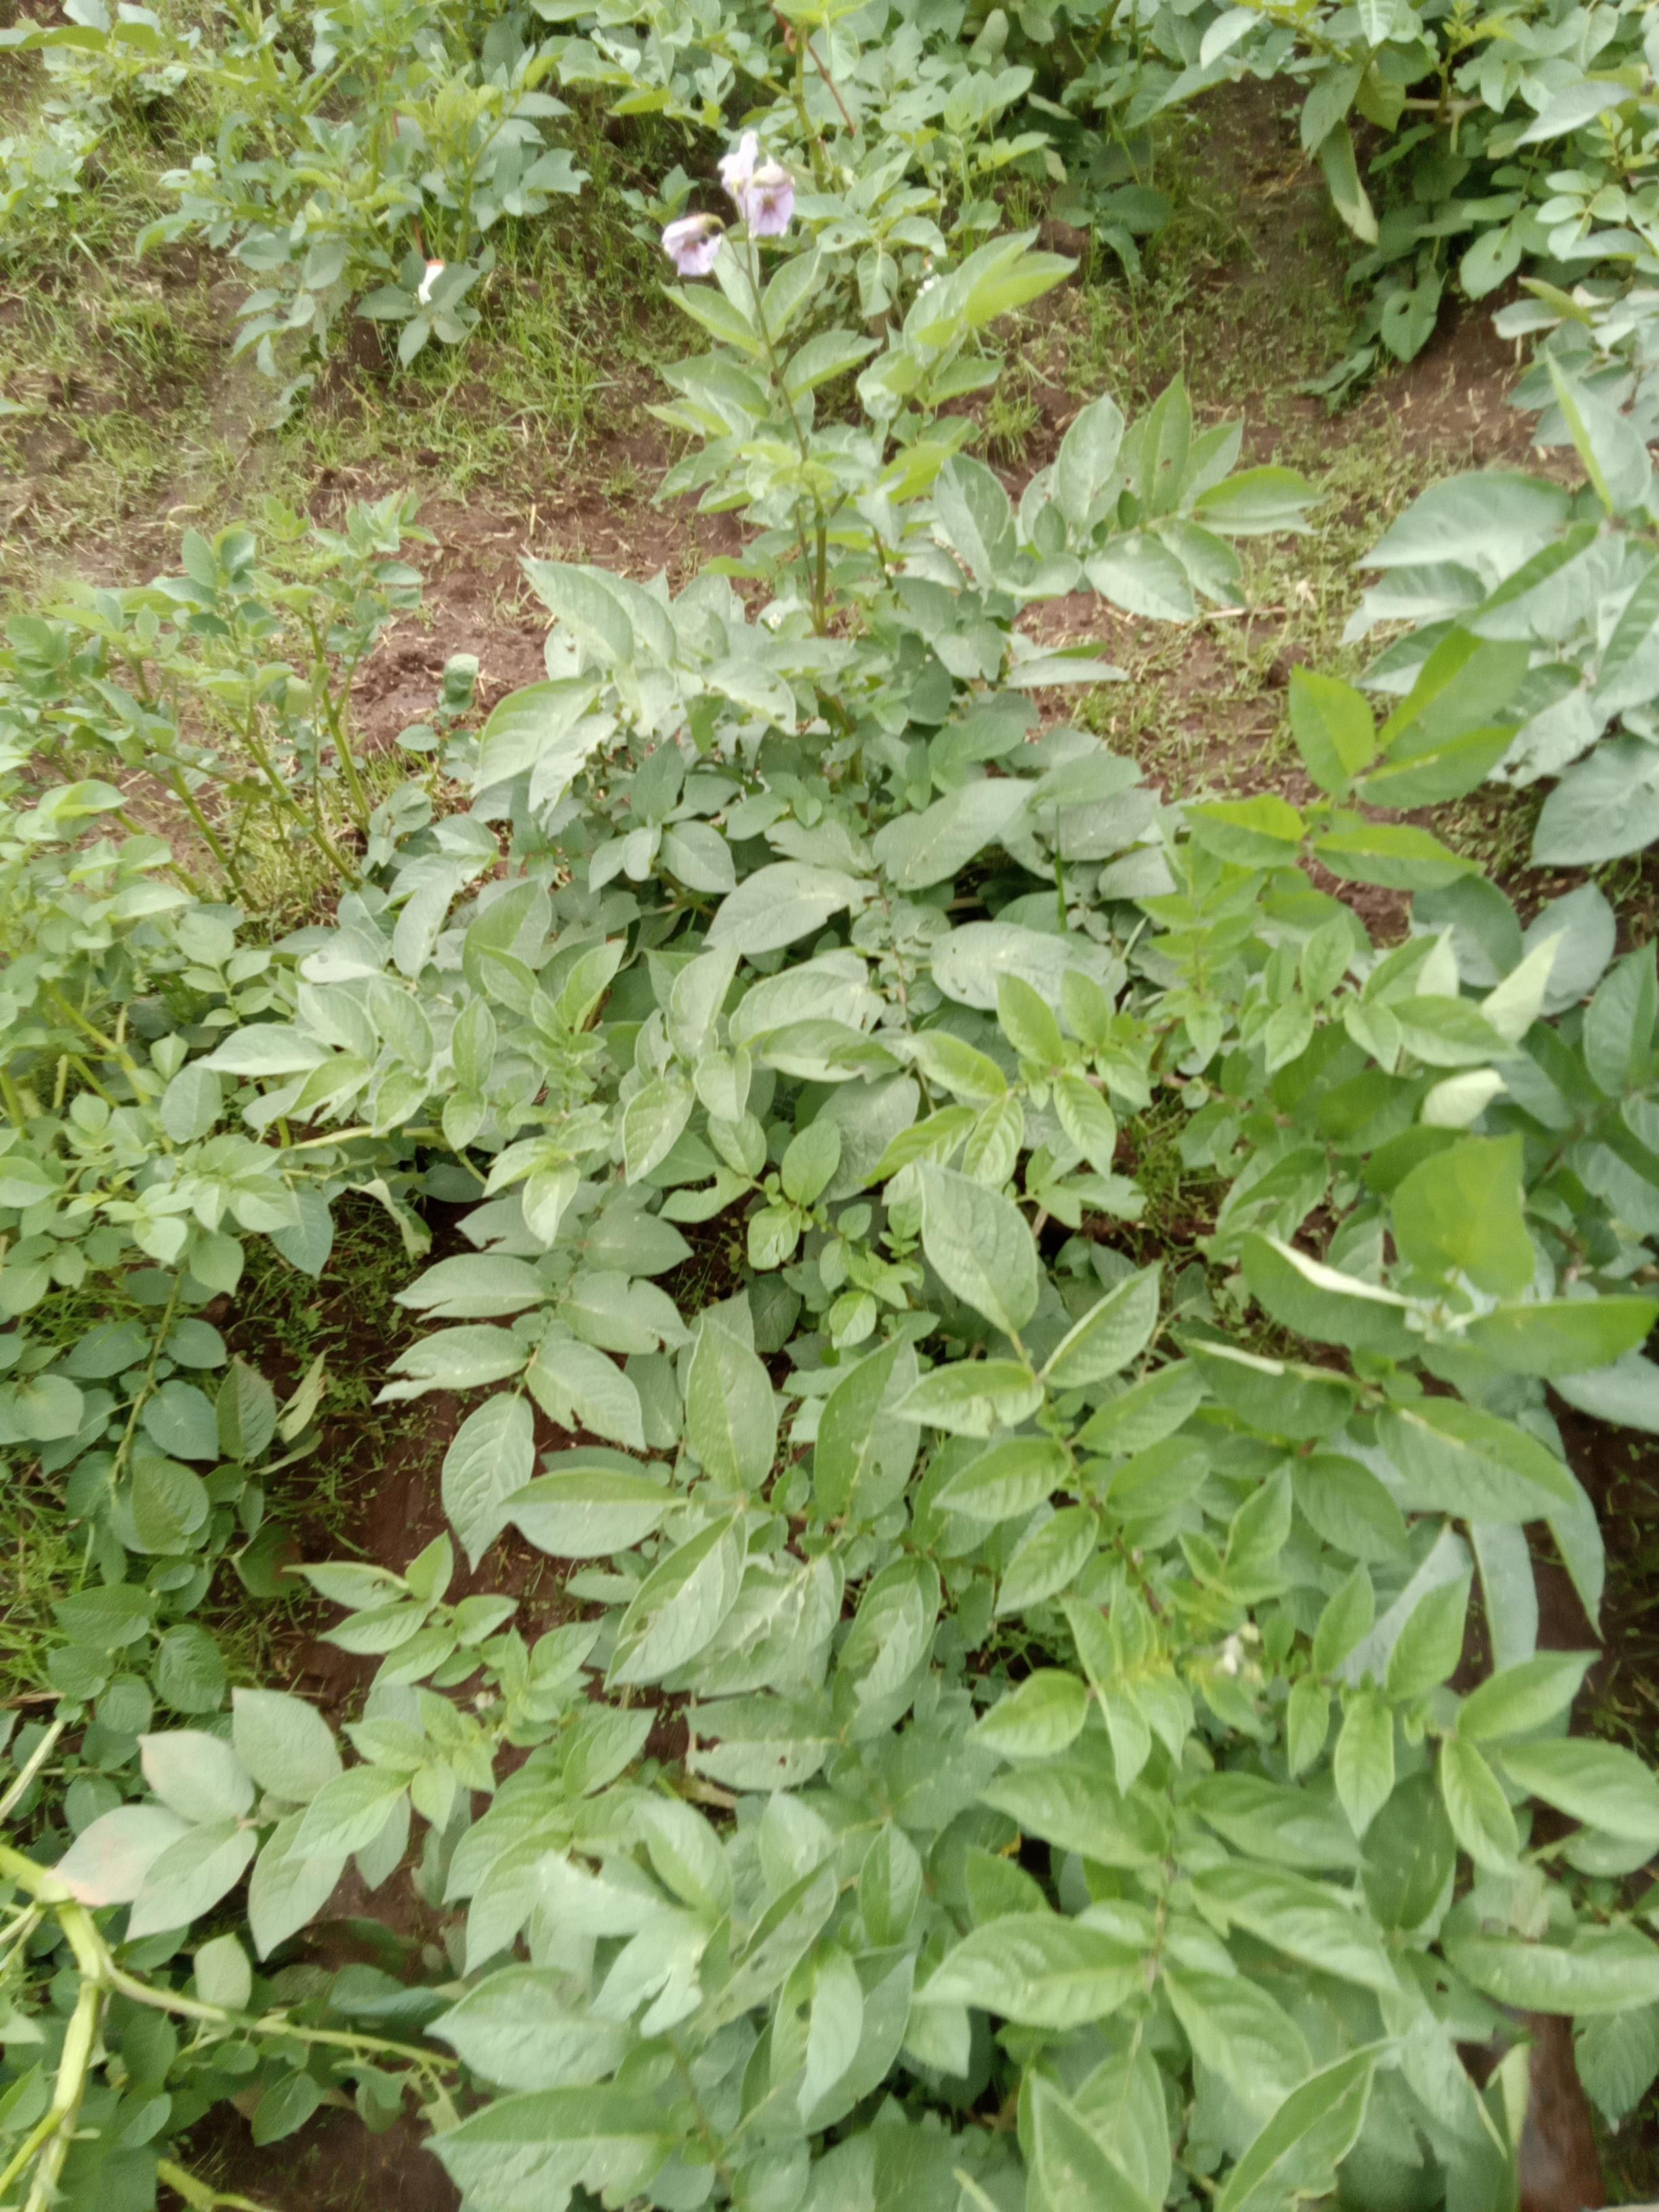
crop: potato
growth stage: vegetative
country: Kenya
